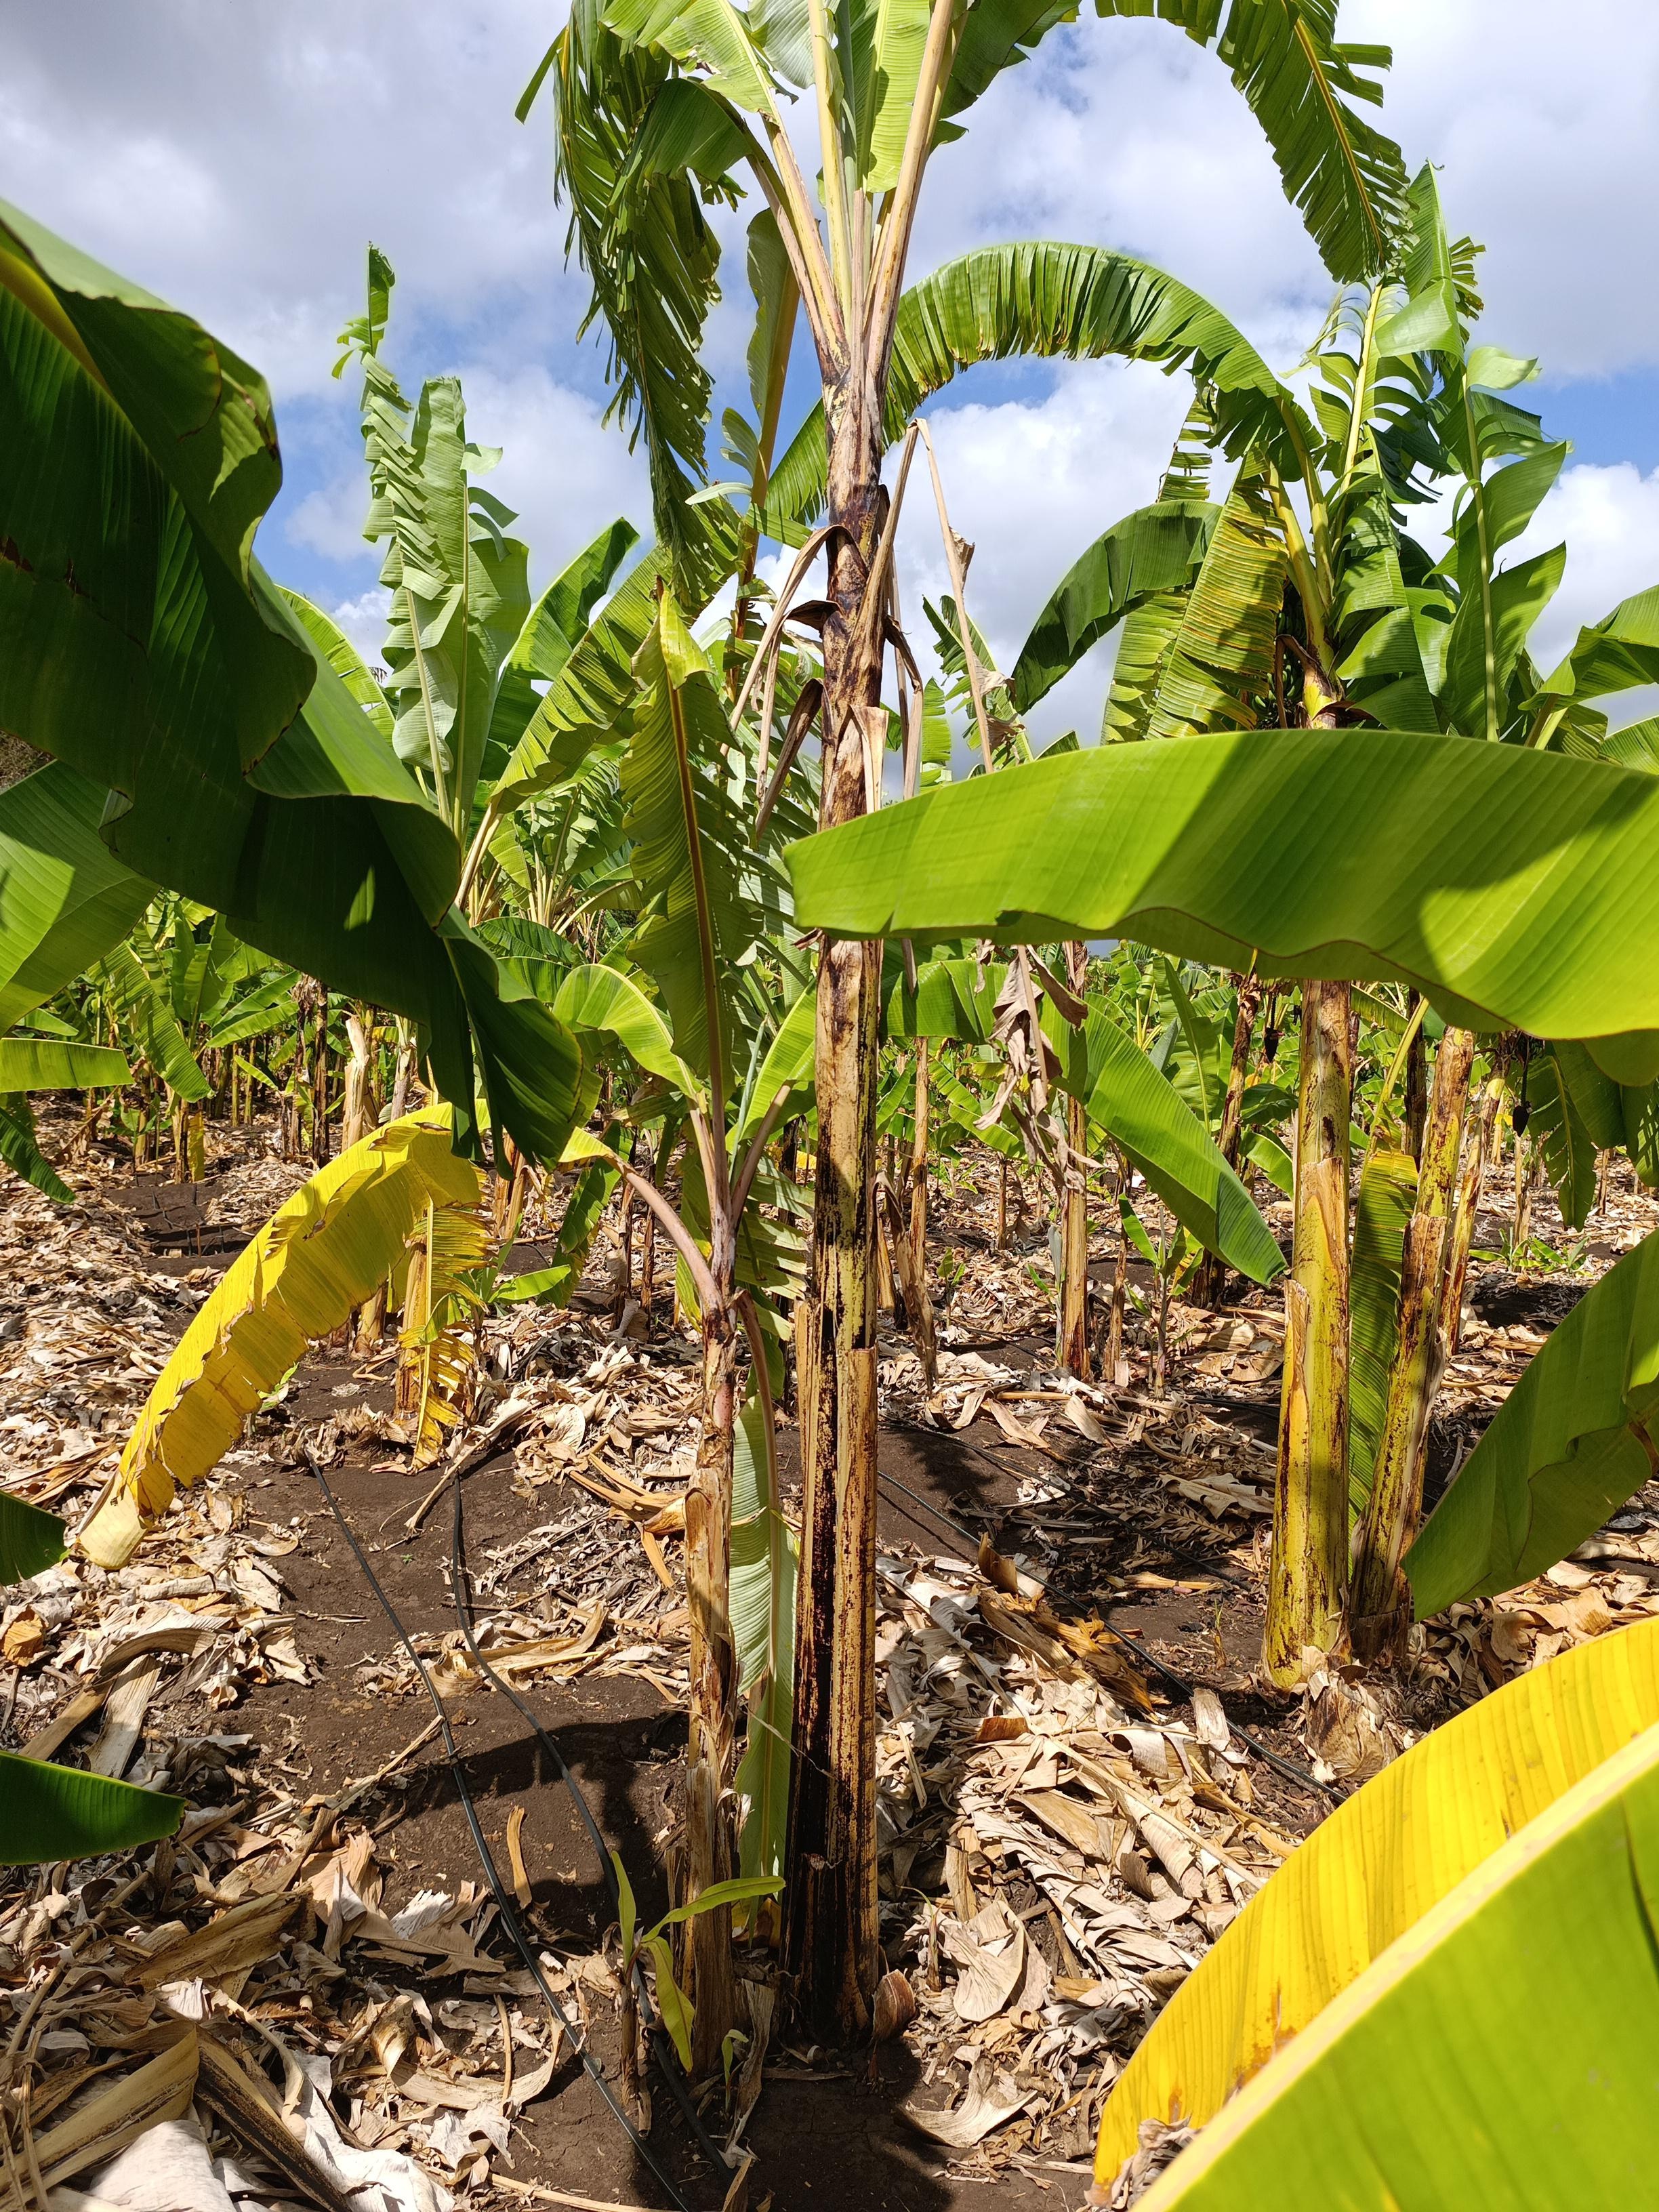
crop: banana
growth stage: vegetative
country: Tanzania
